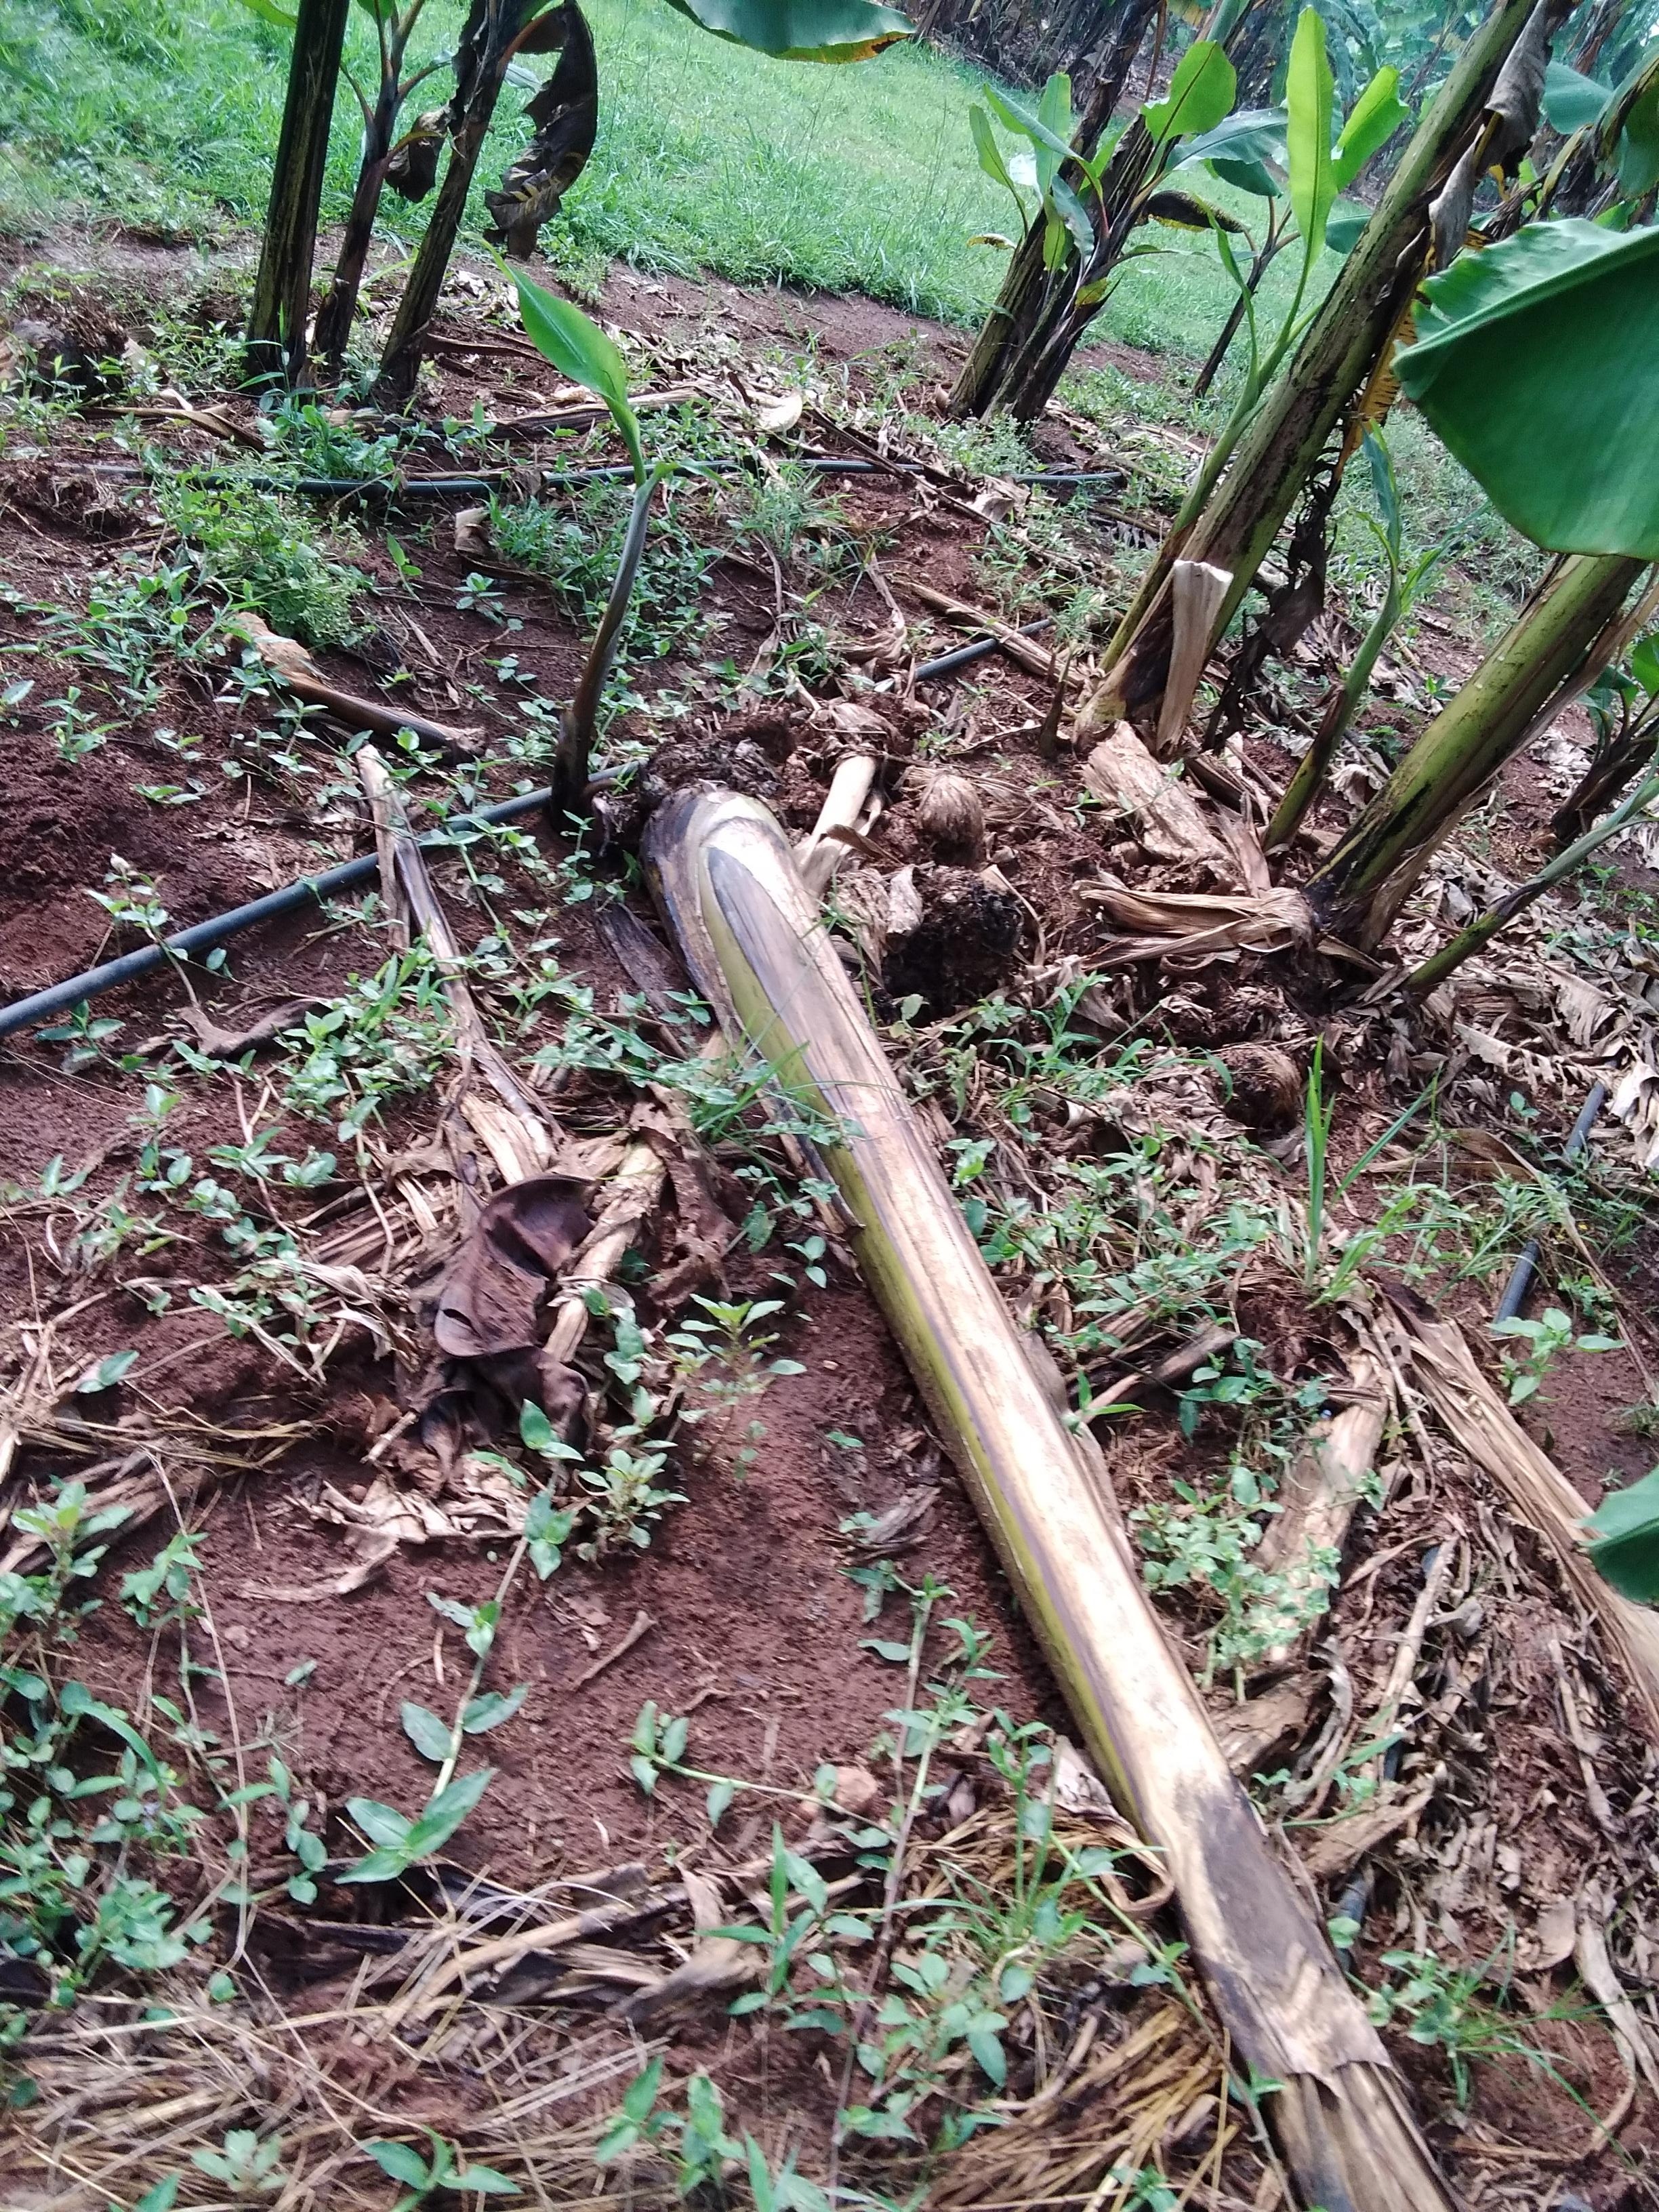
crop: banana
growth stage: vegetative
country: Tanzania
